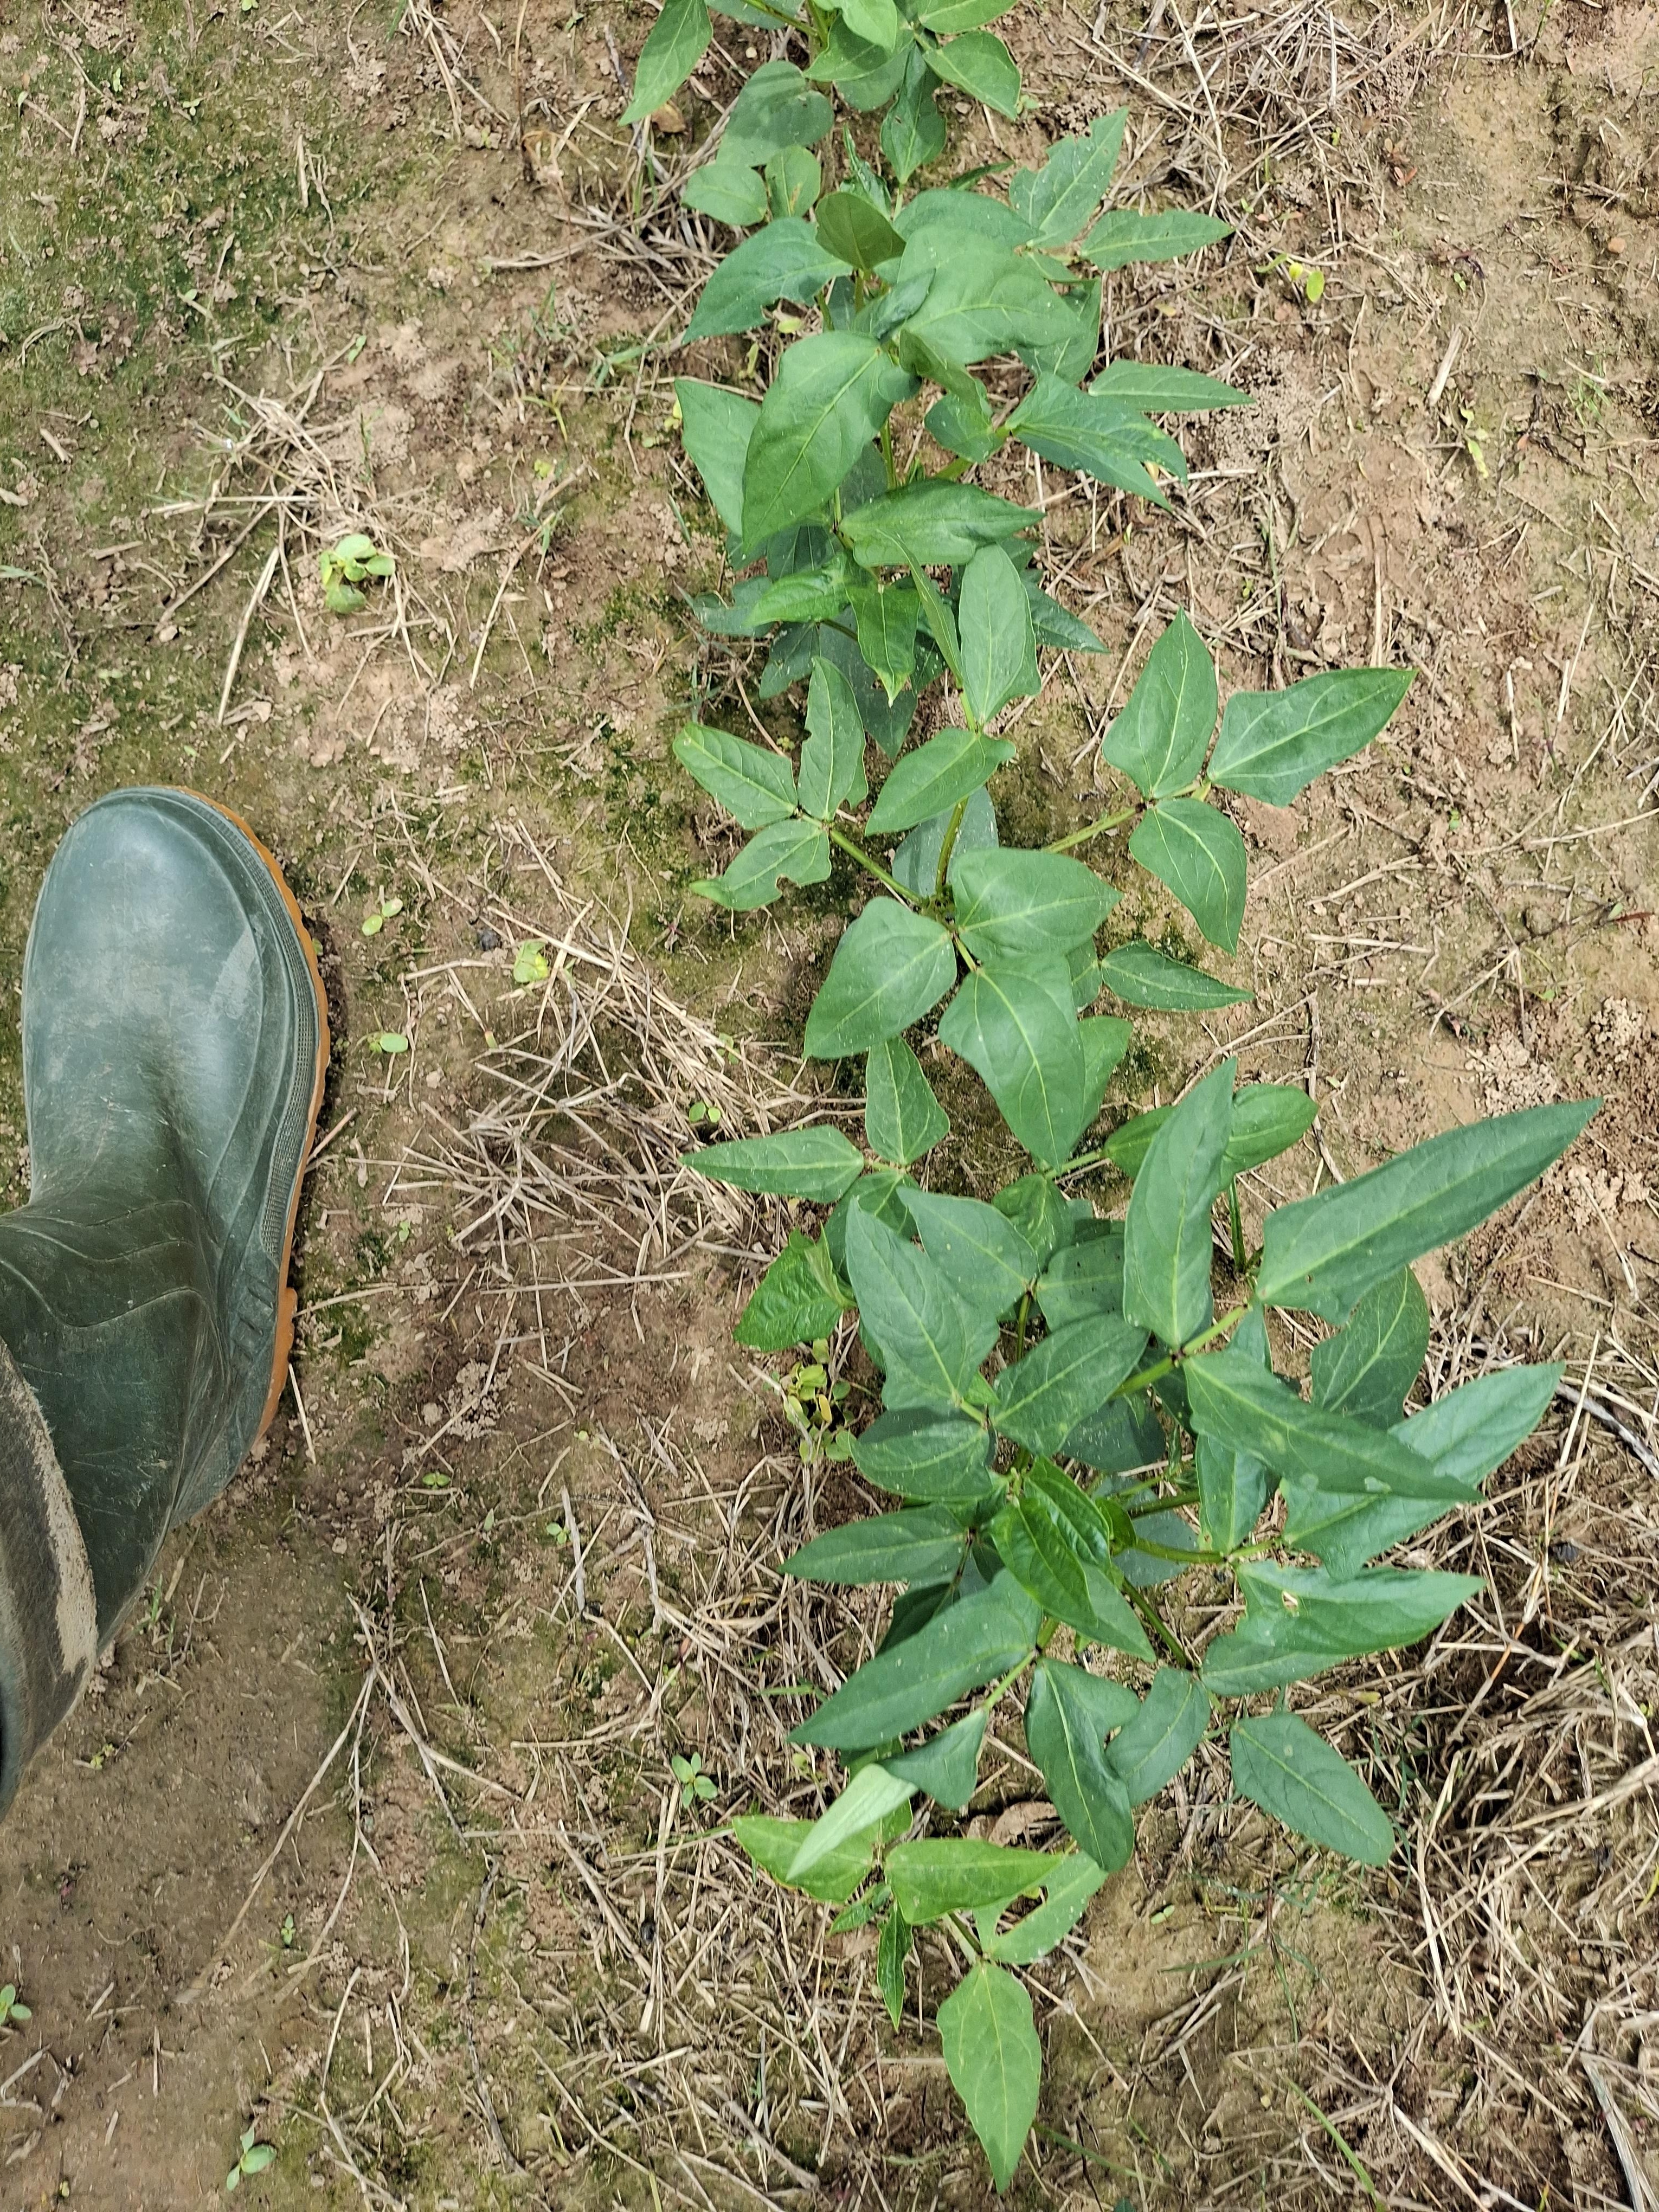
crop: cowpea
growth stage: emergence
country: Nigeria
